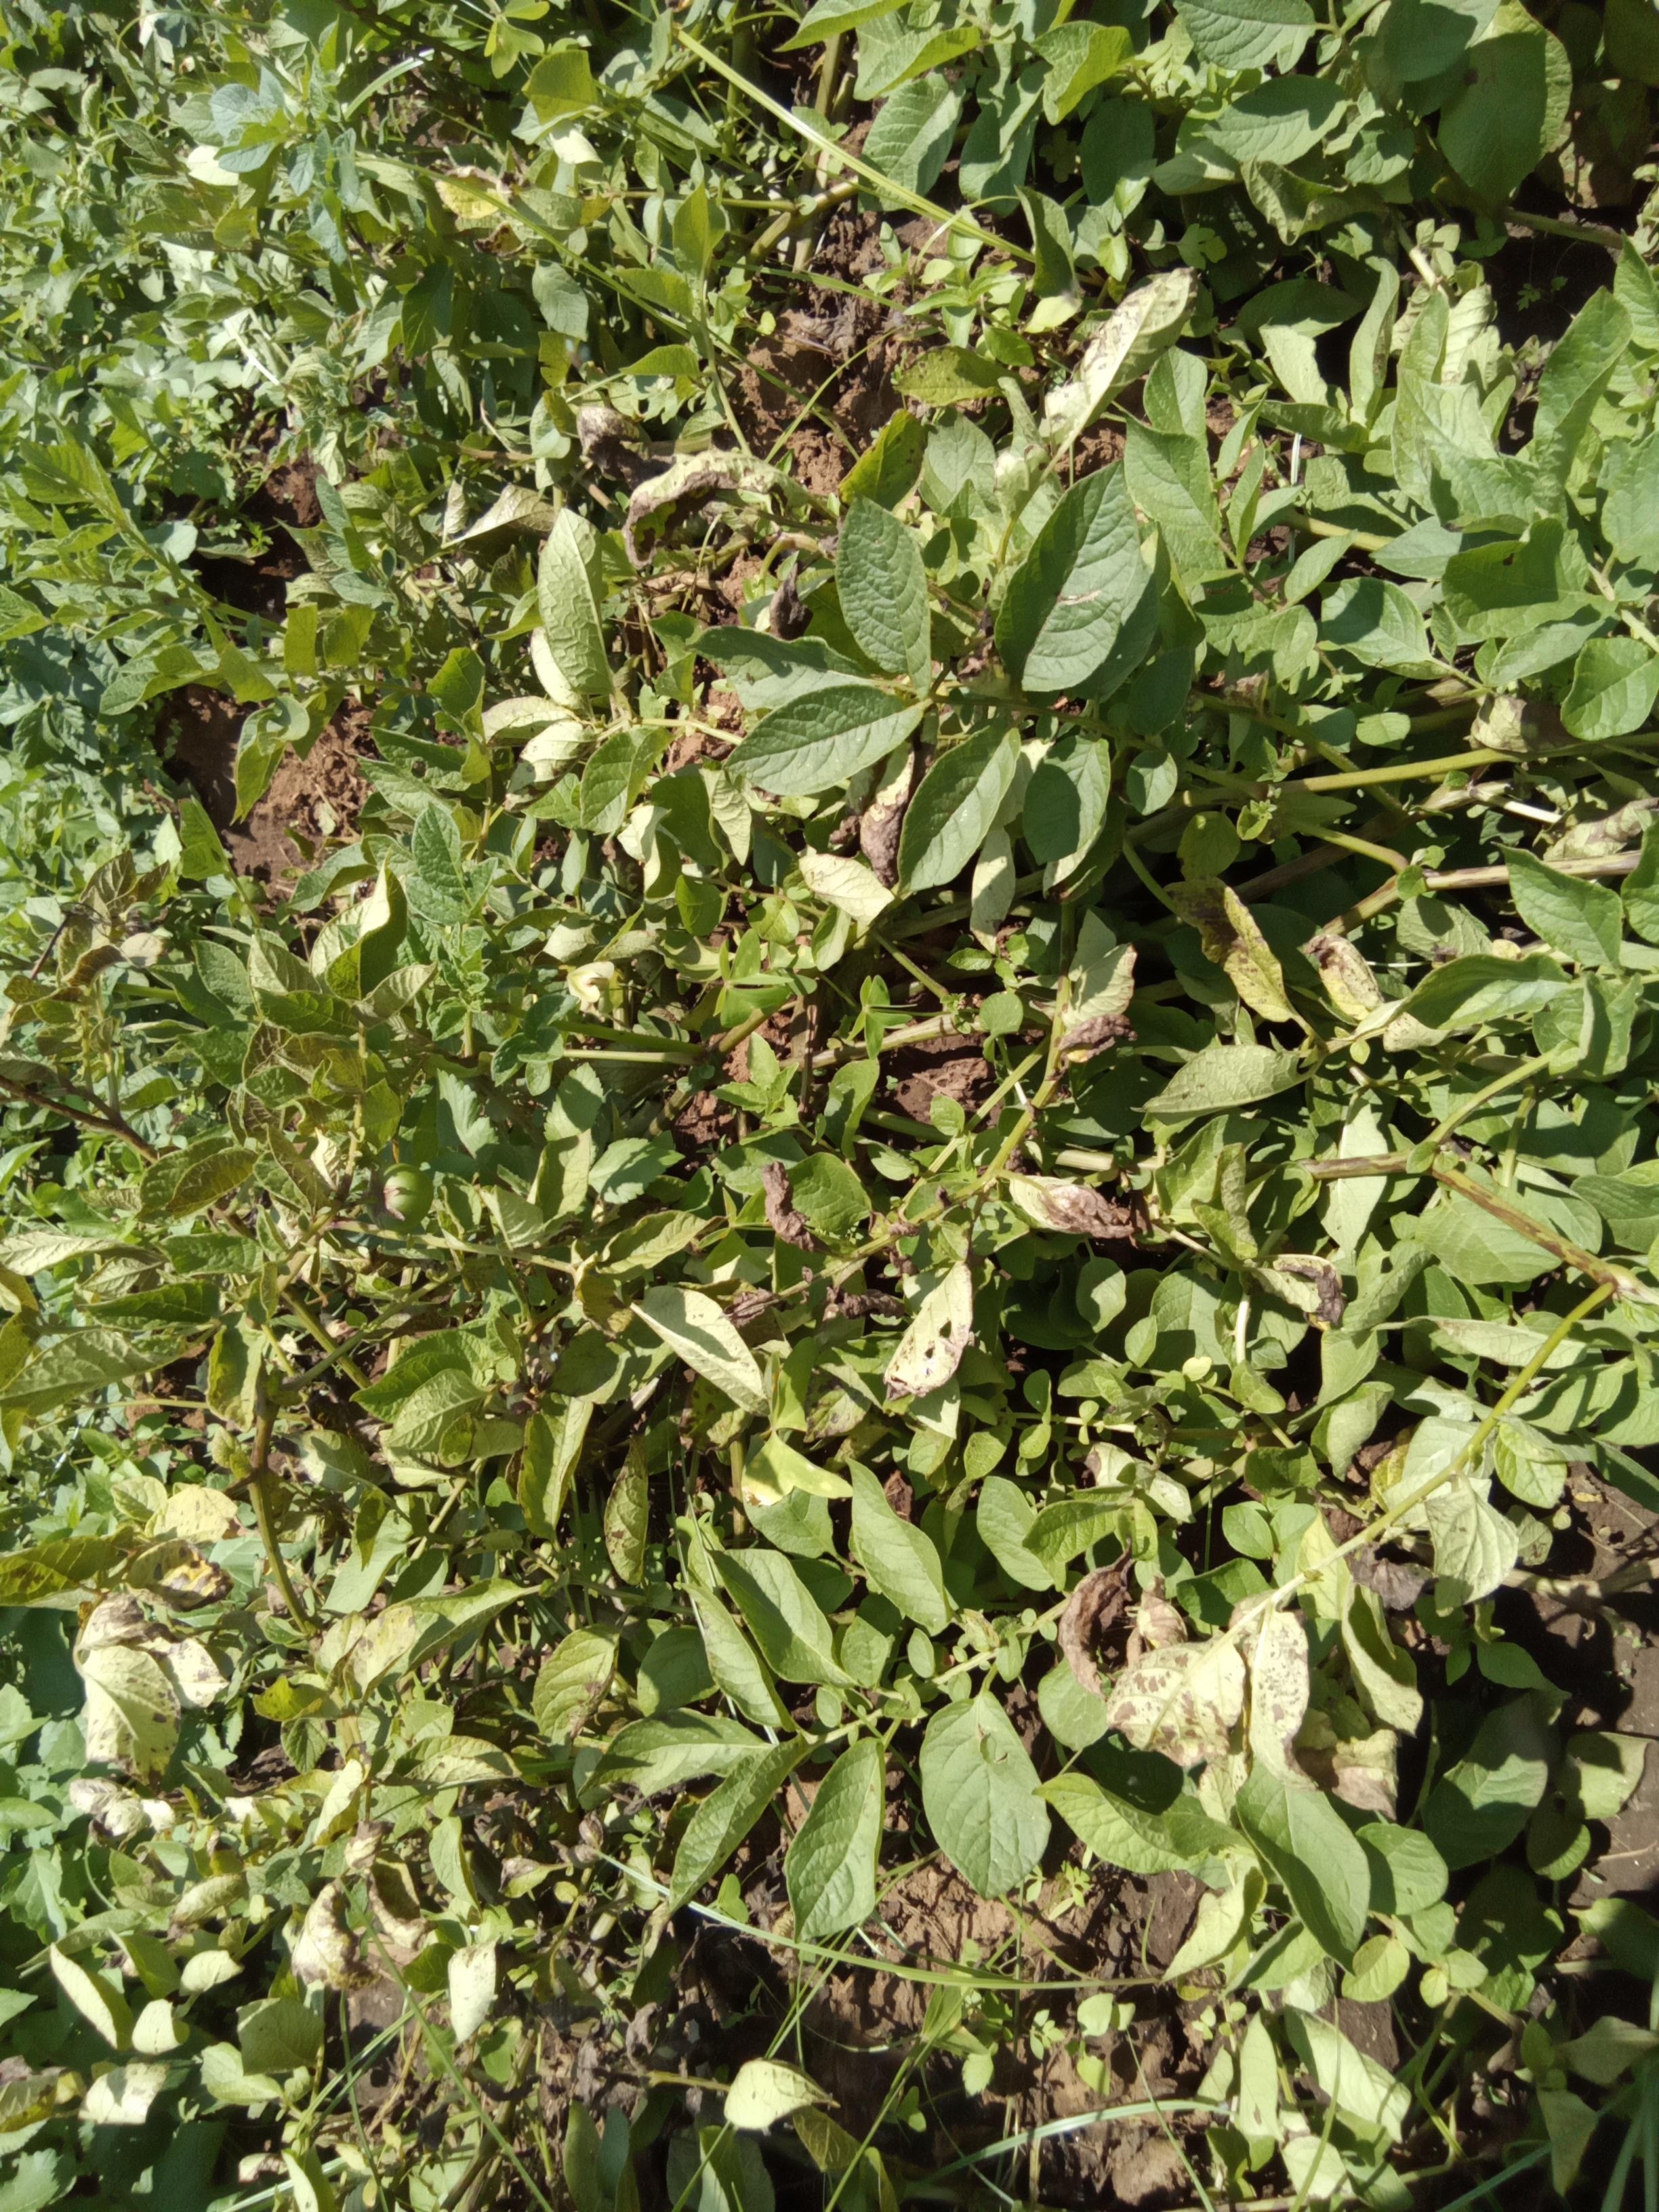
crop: potato
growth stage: vegetative
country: Kenya
